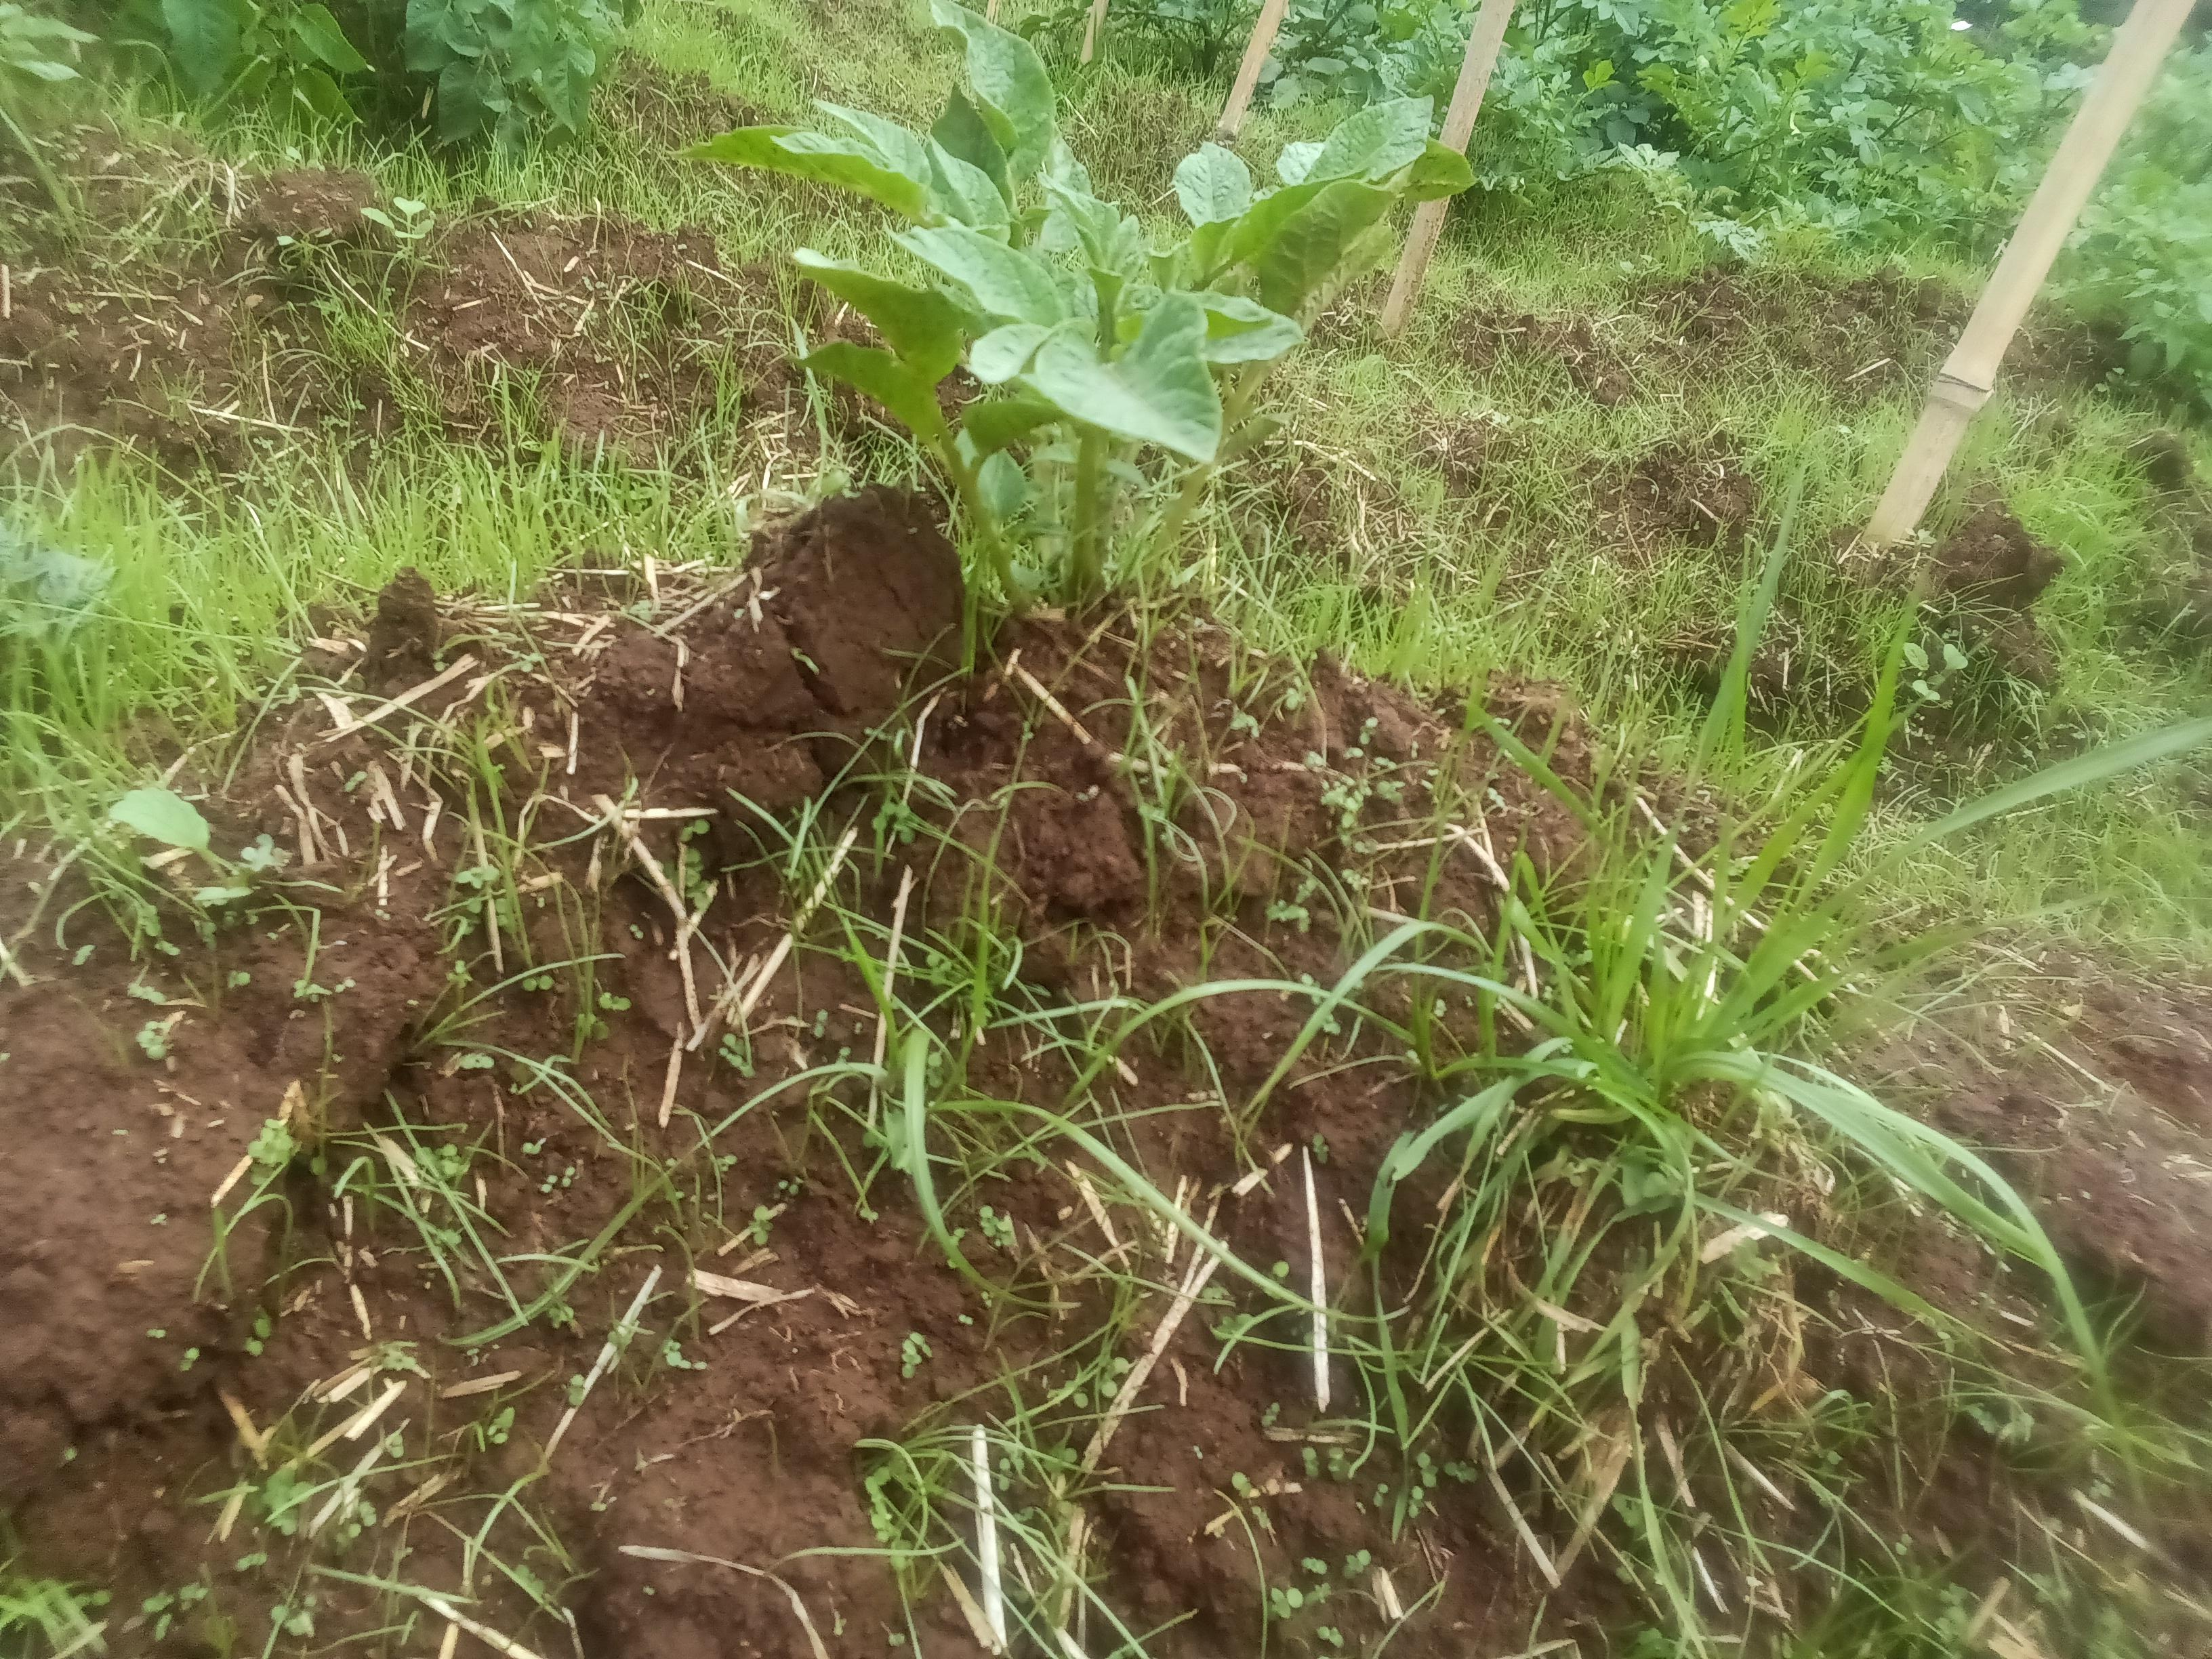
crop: potato
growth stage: emergence
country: Kenya
